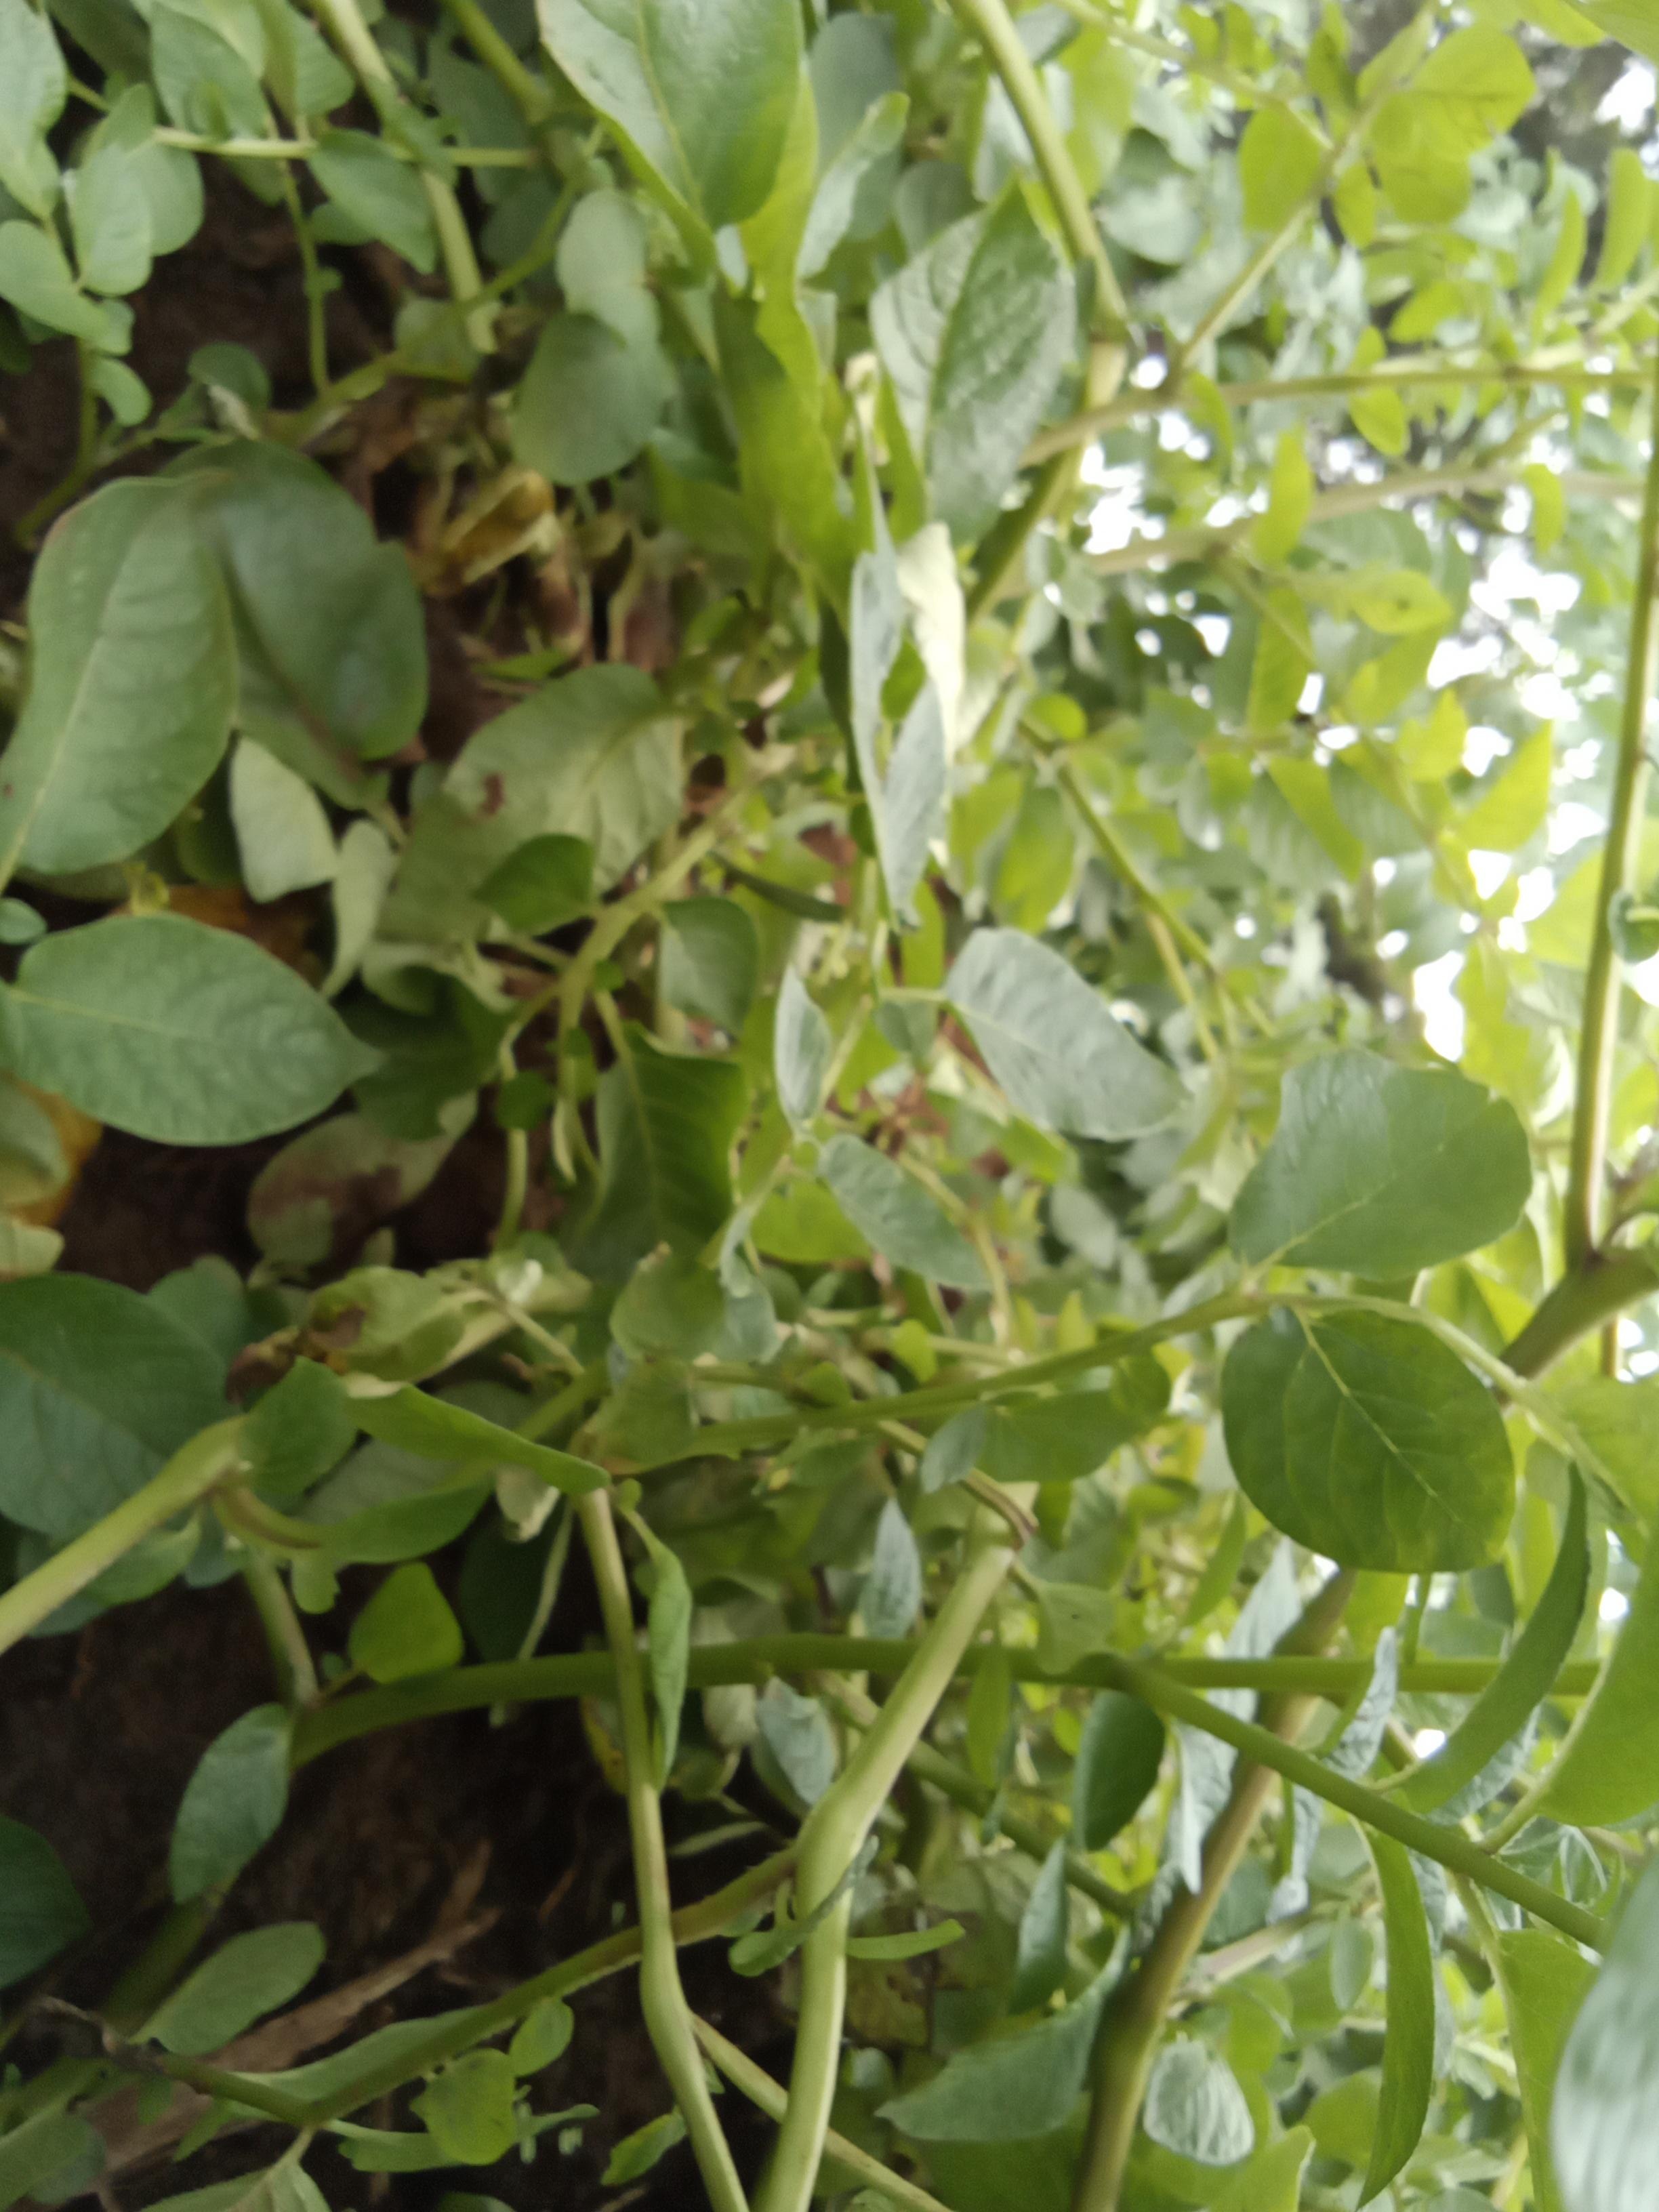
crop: potato
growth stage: flowering
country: Kenya
